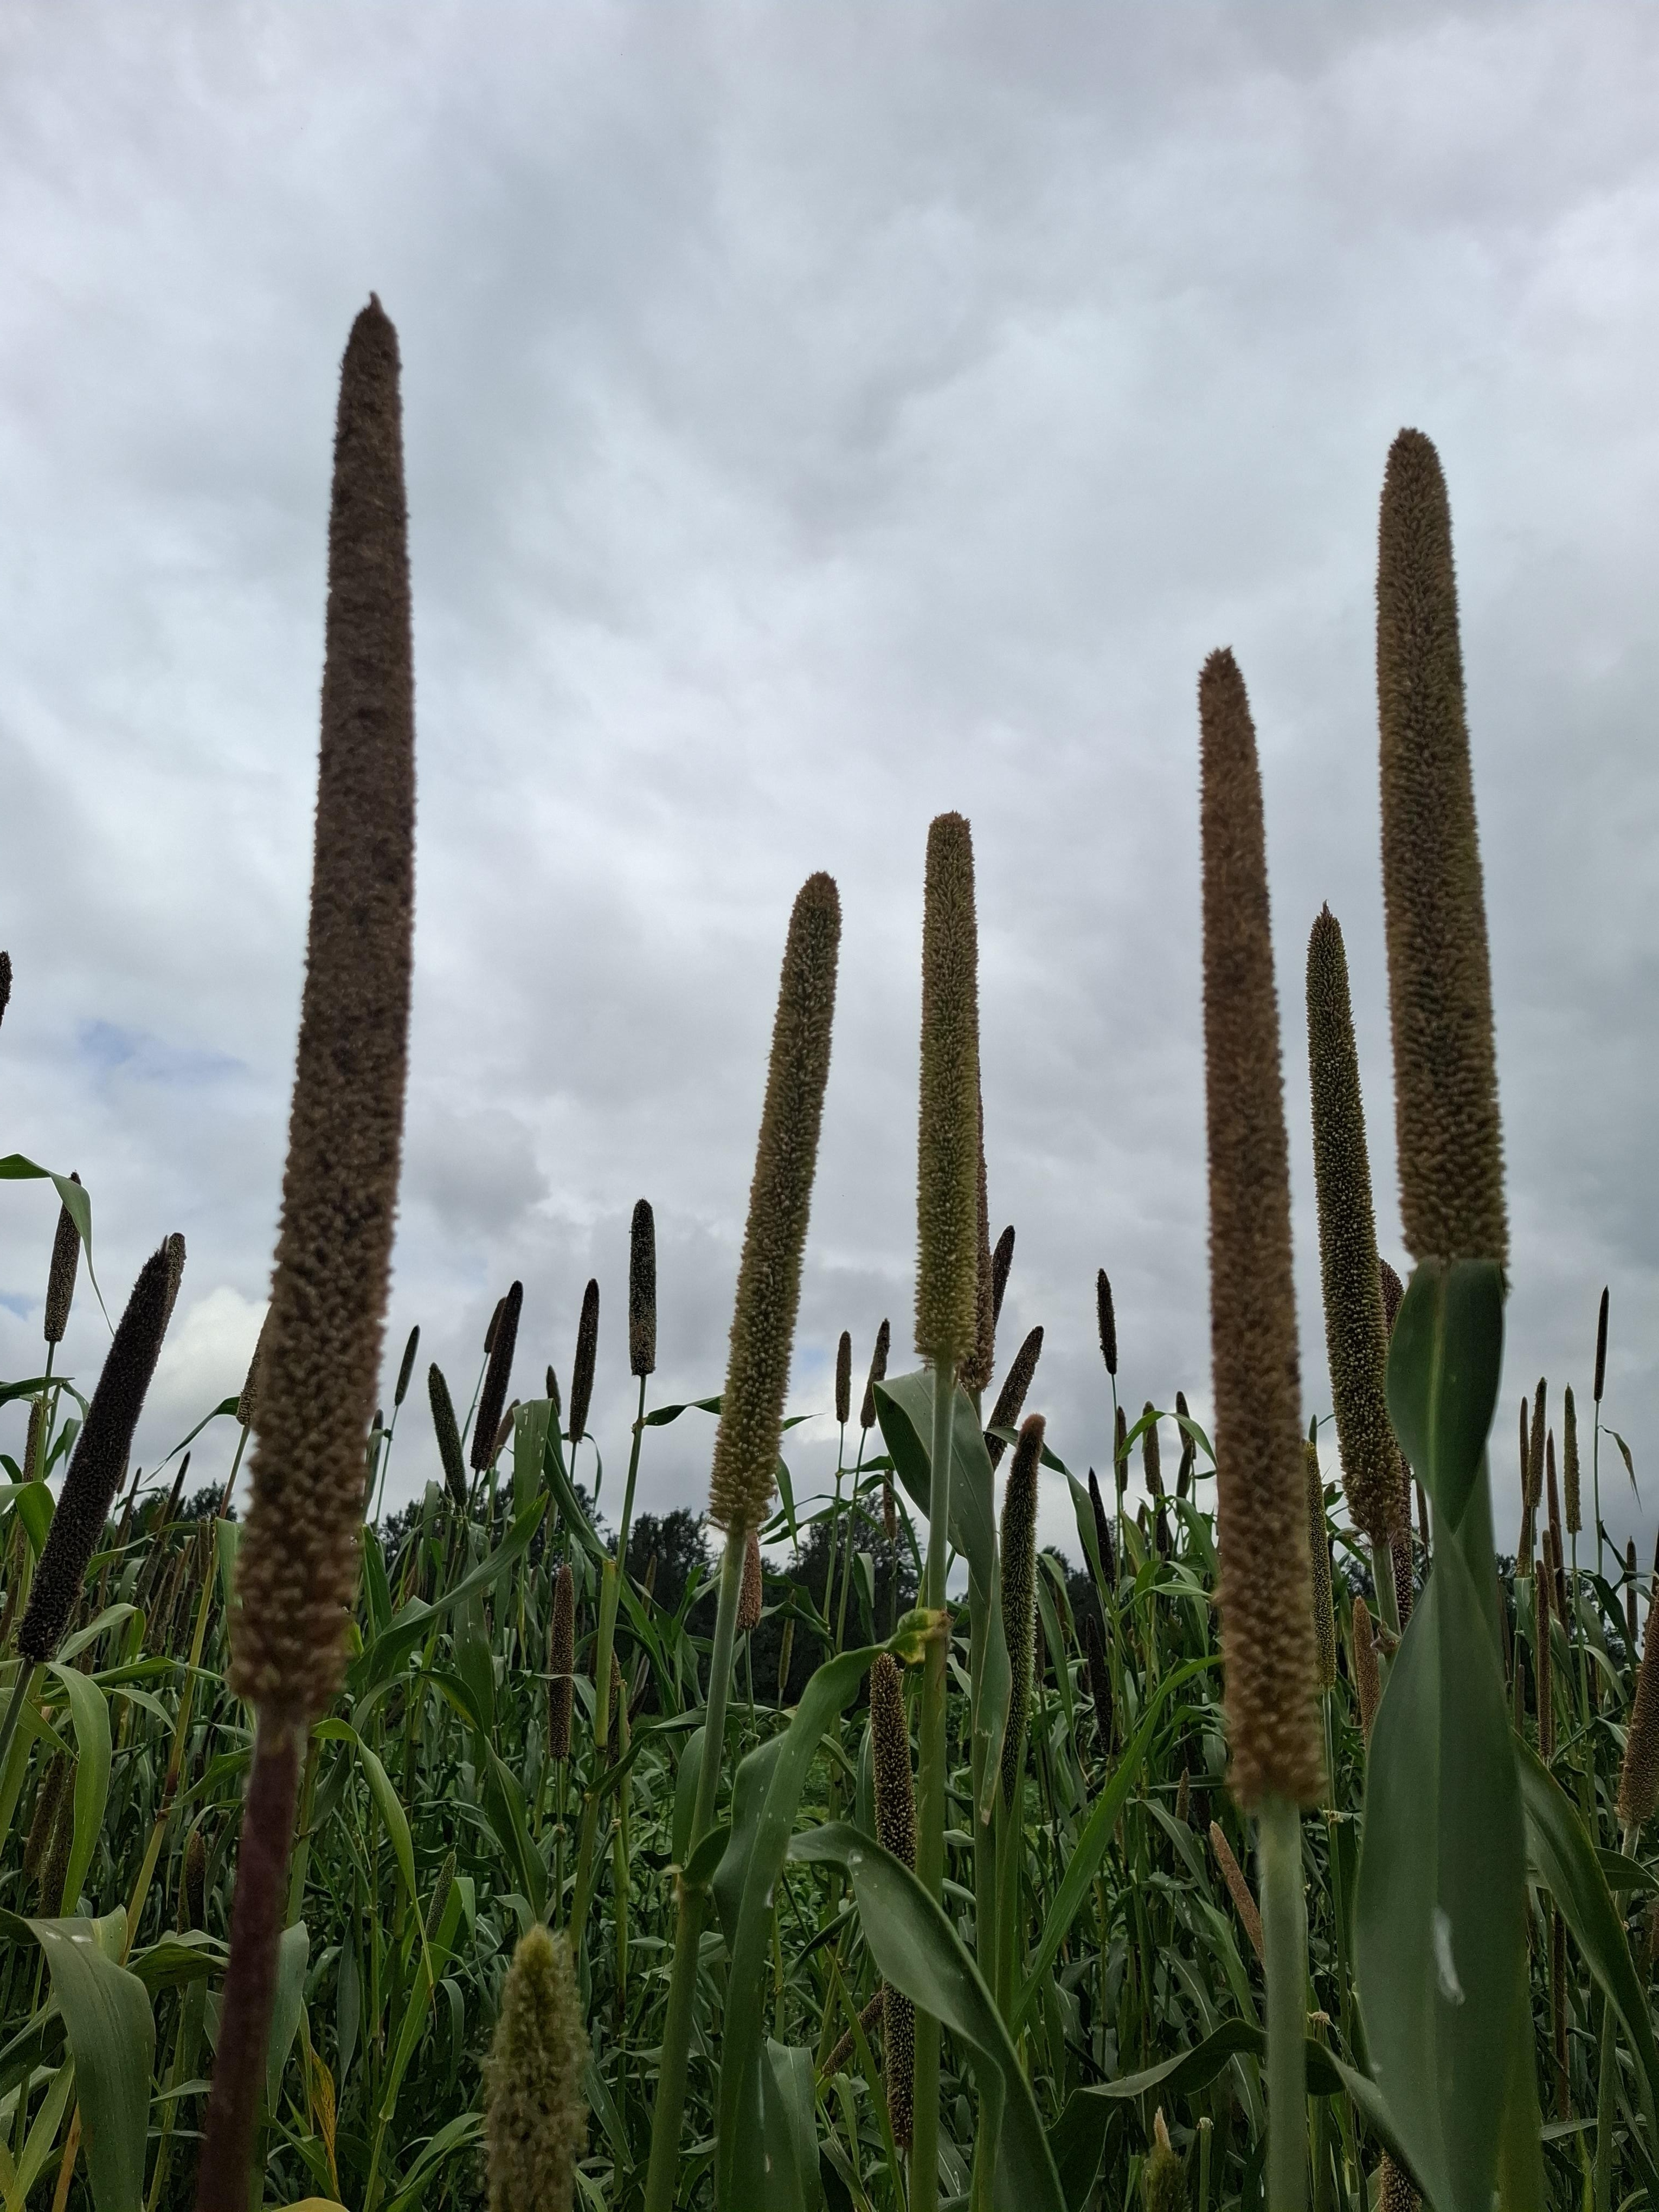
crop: pearl millet
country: Tanzania
